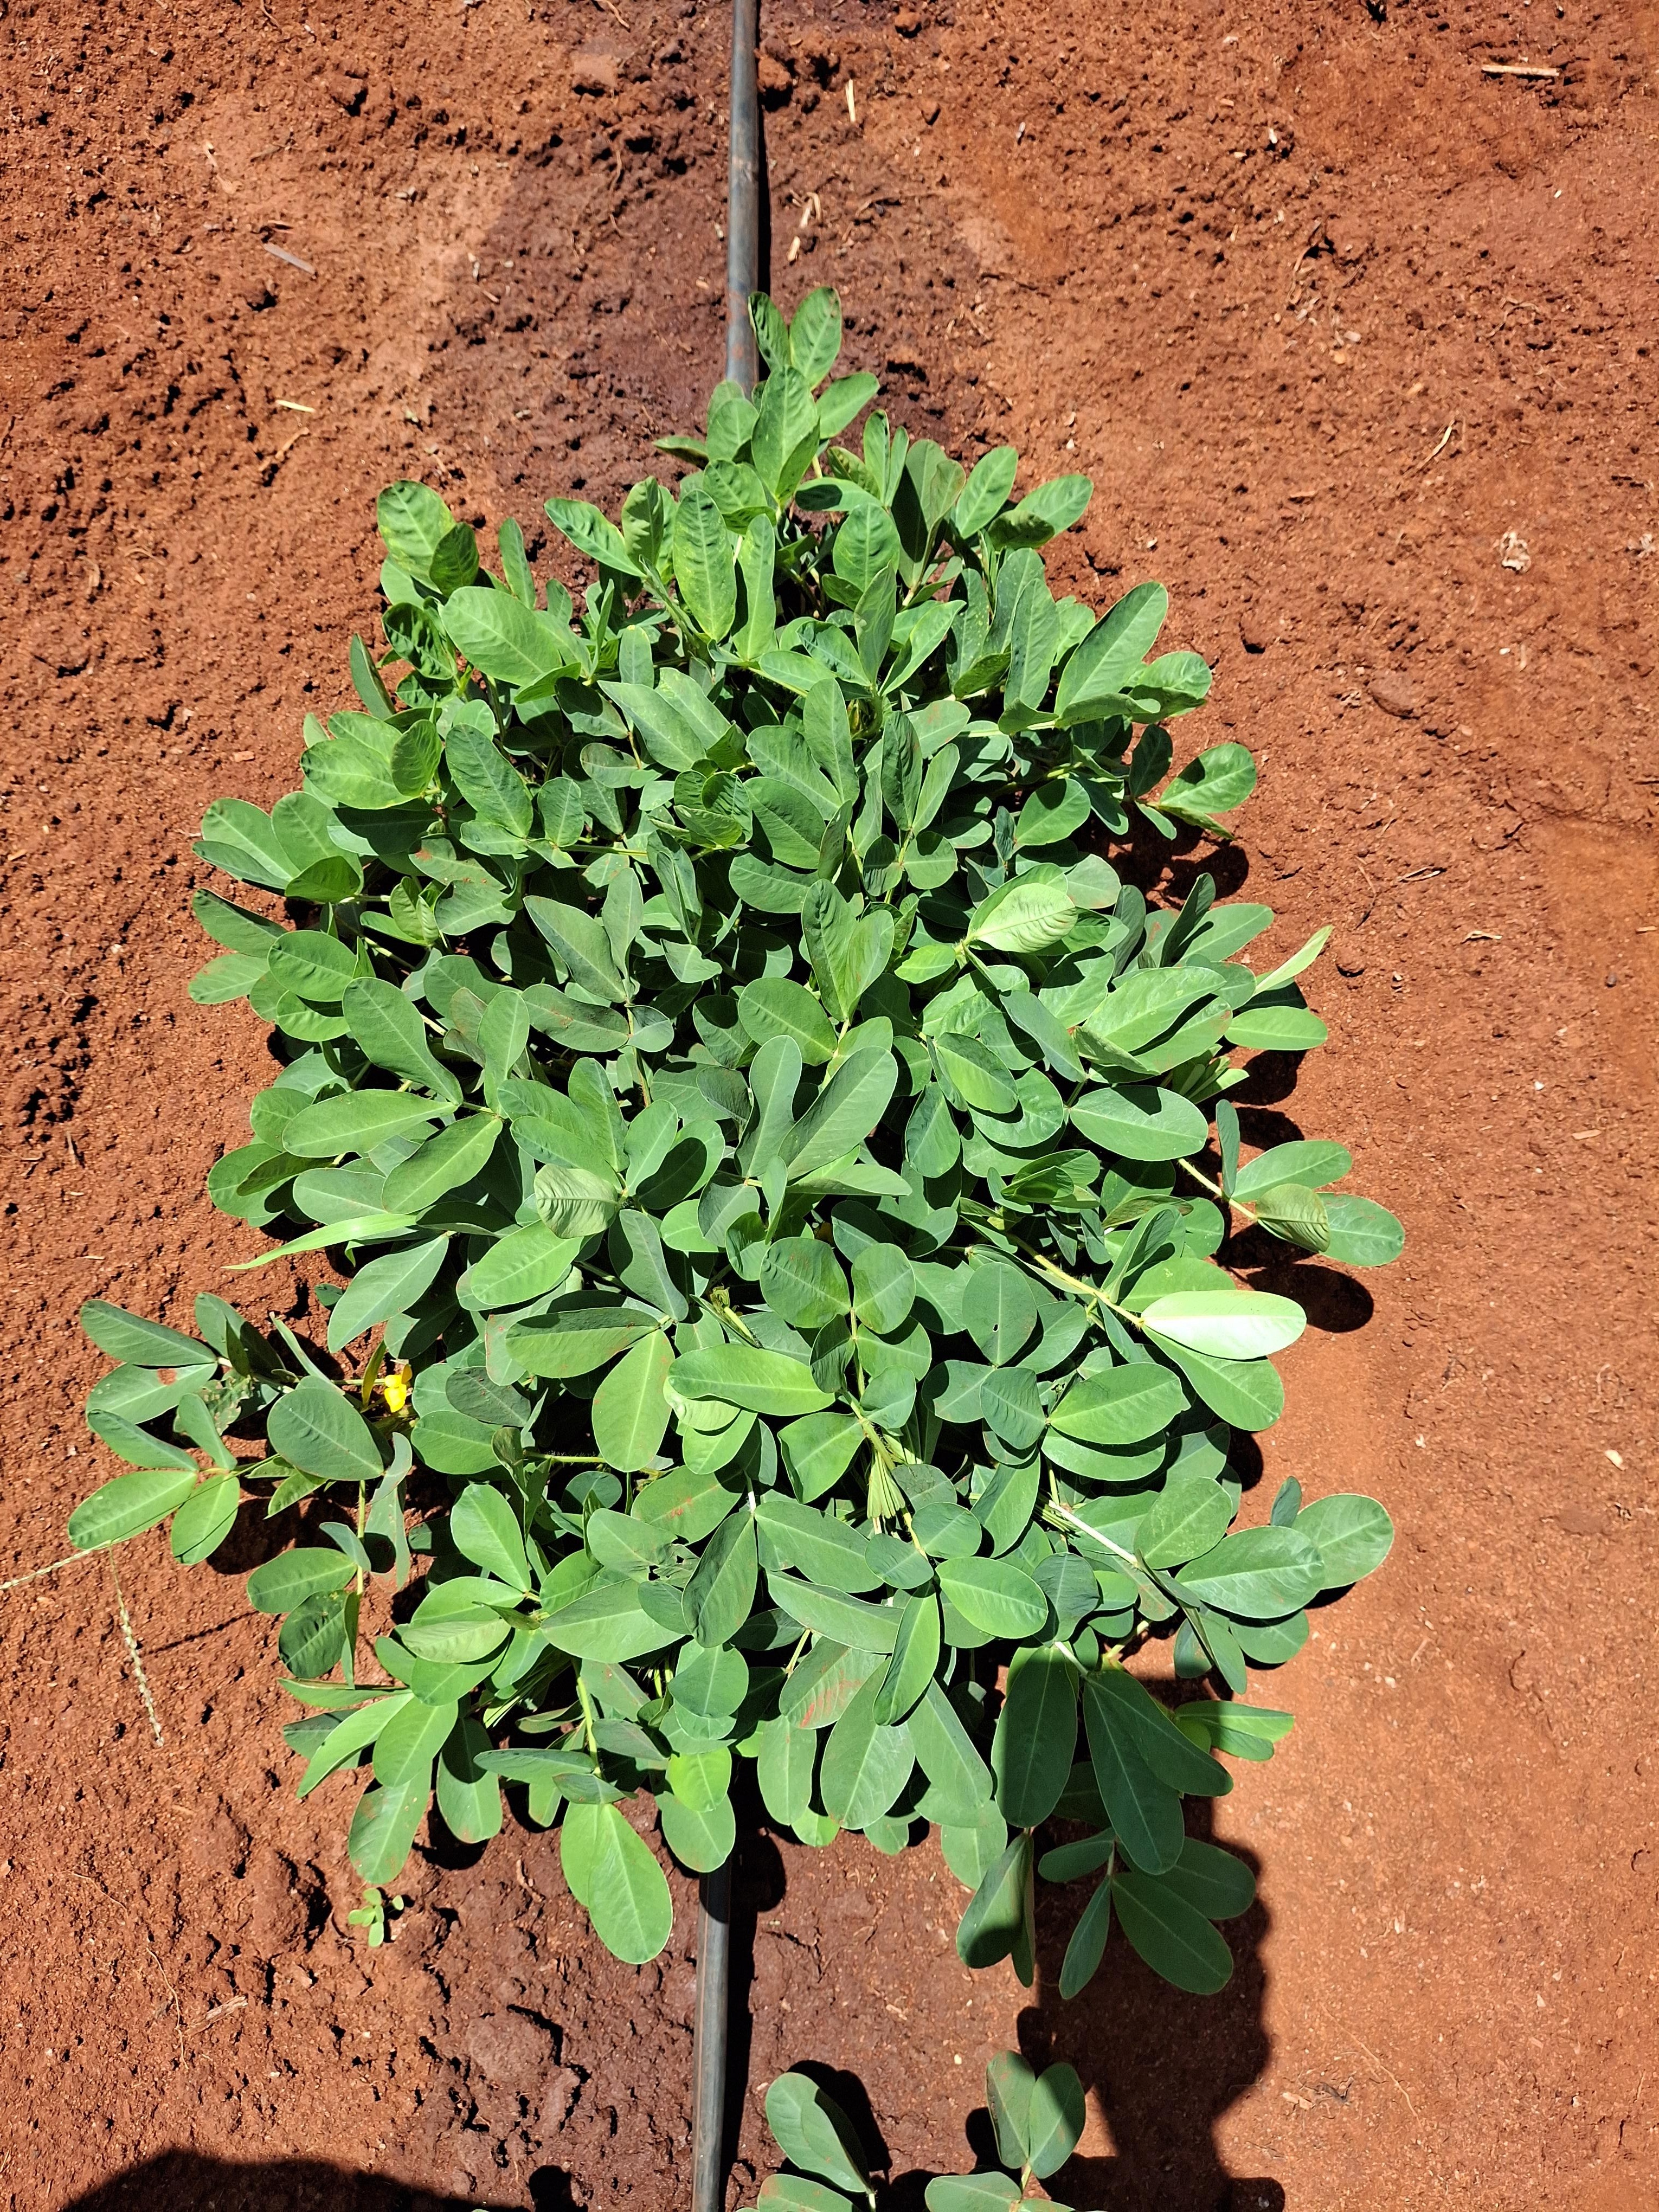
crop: groundnut
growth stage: flowering
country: Kenya
